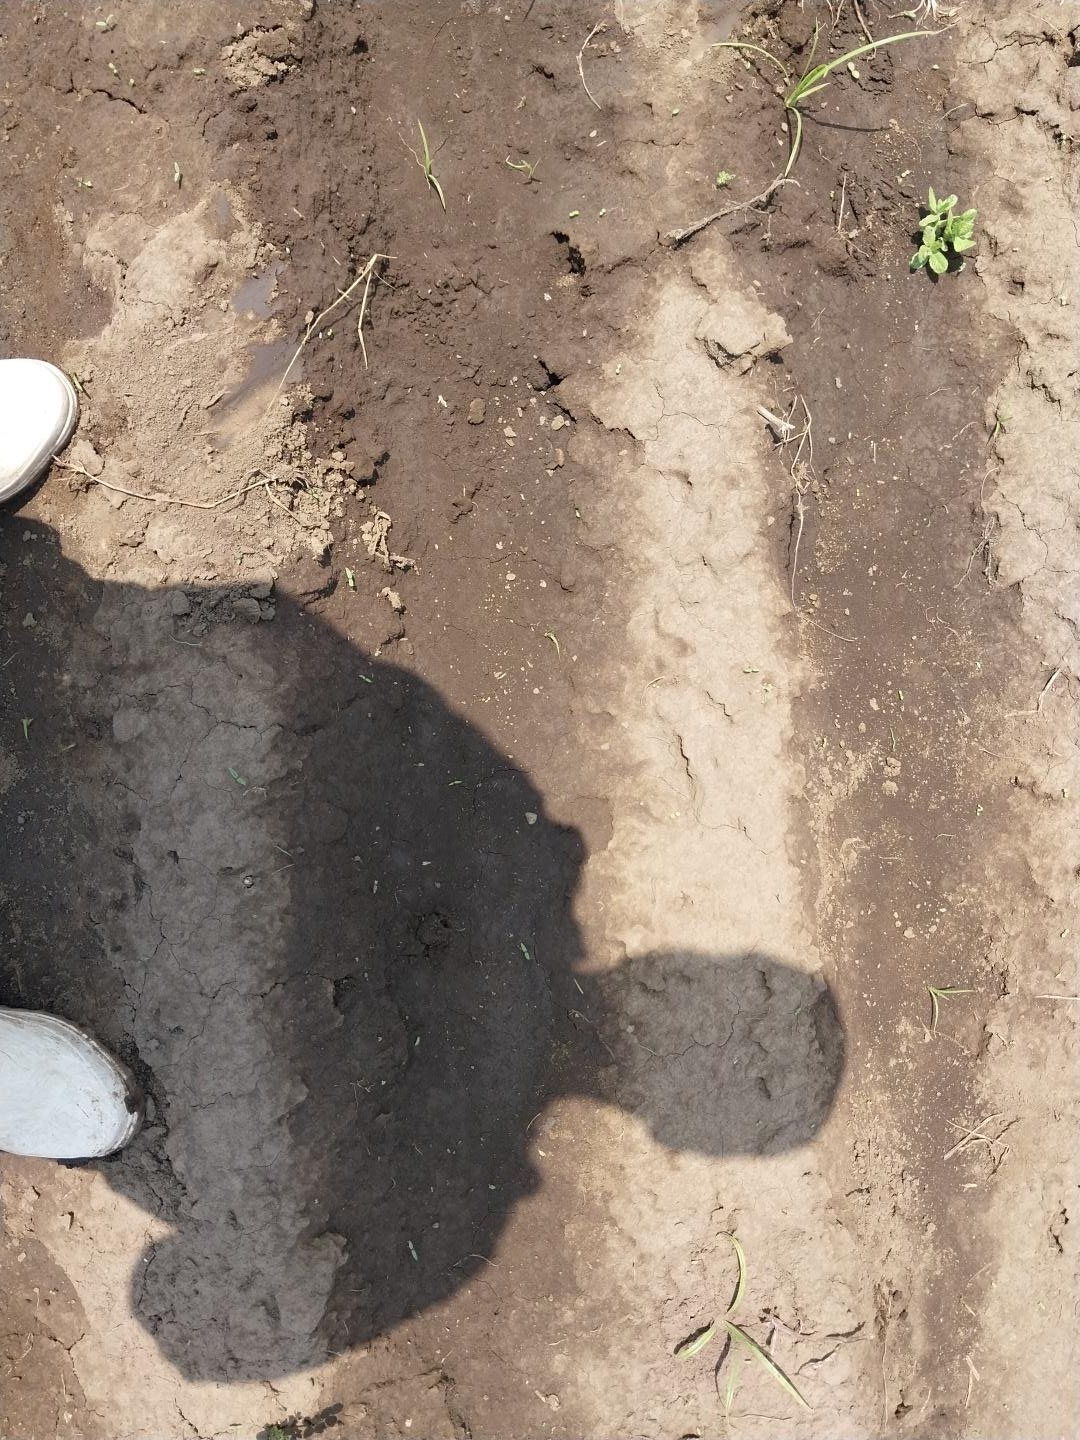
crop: chickpea
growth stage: emergence
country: Tanzania
